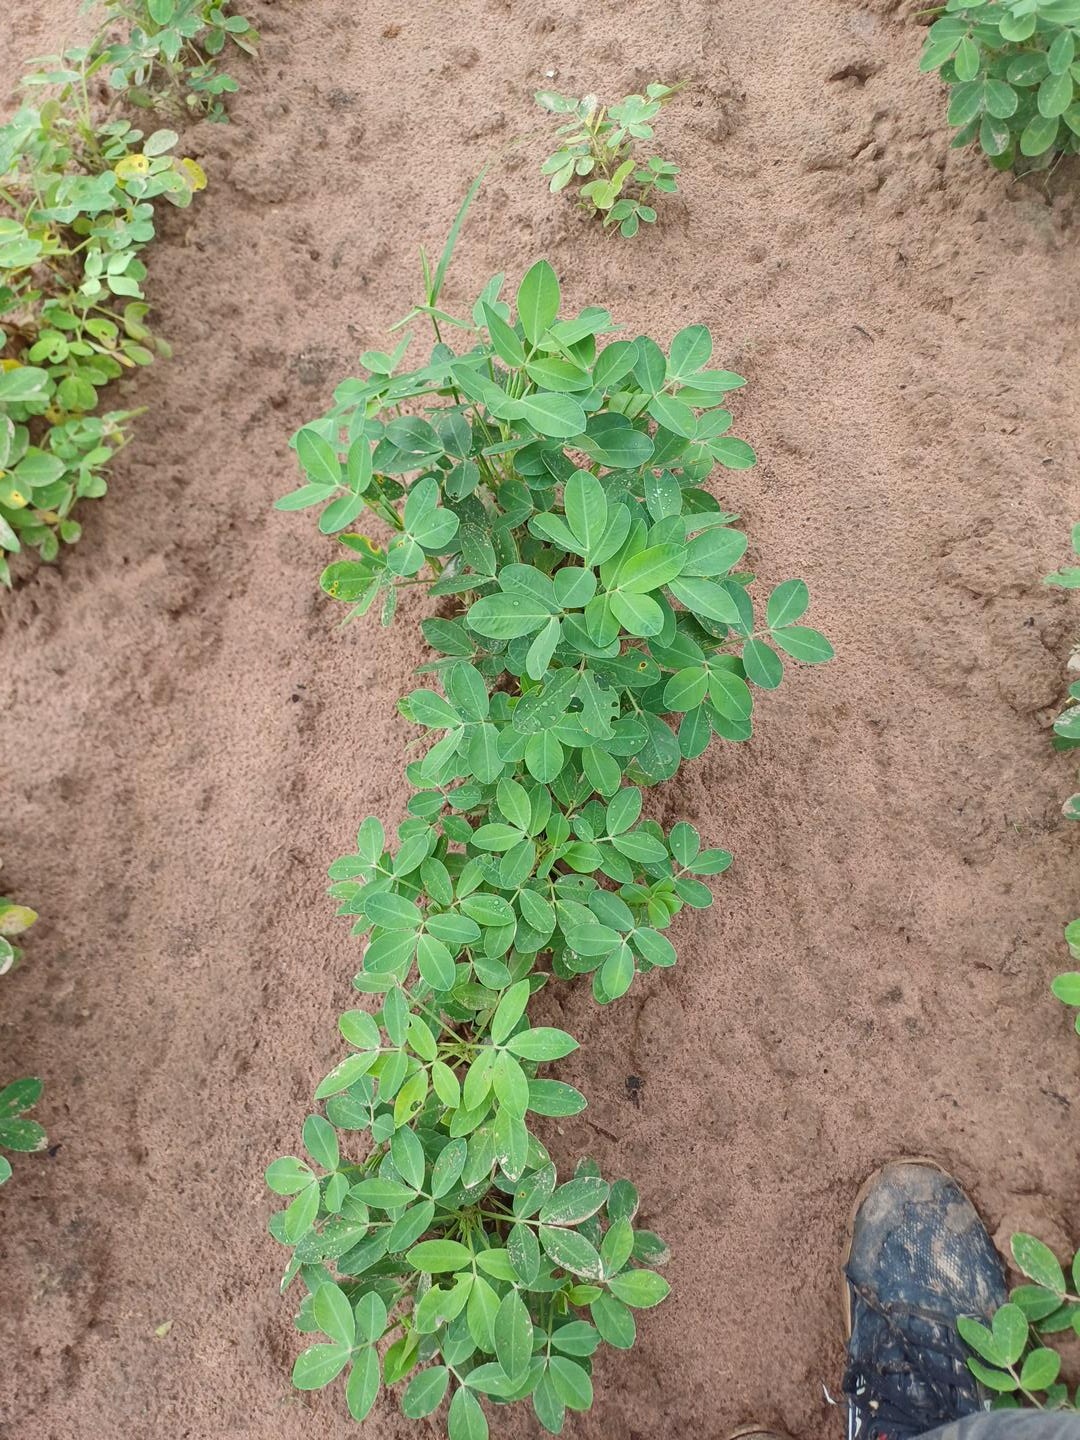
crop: groundnut
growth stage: flowering
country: Senegal
